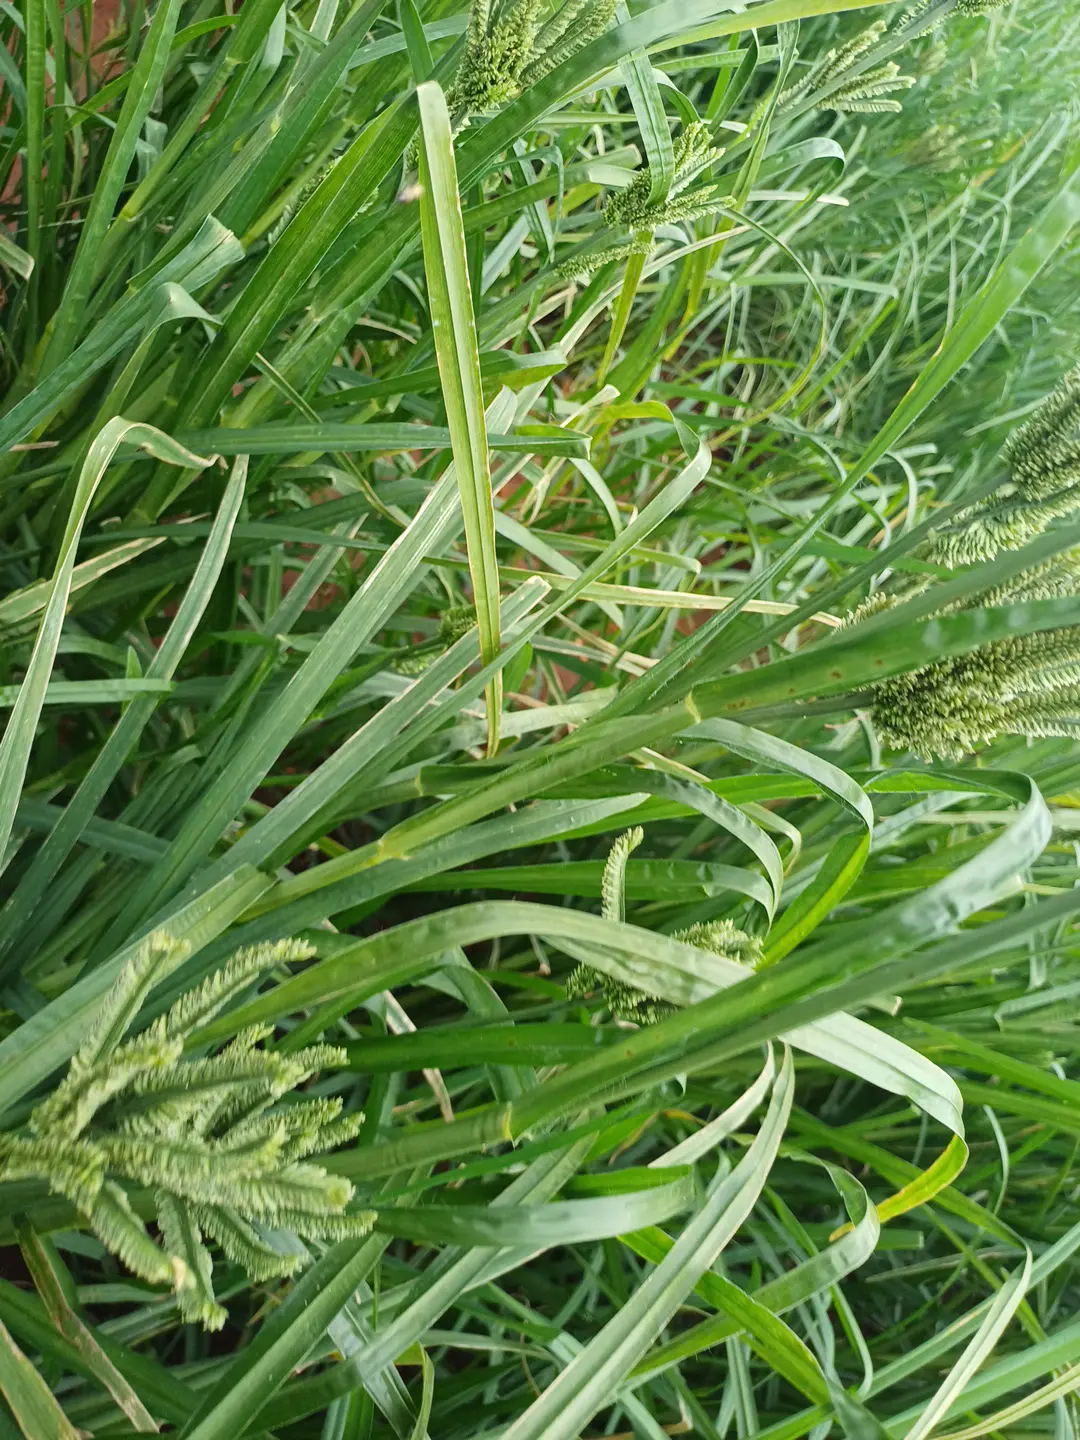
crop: finger millet
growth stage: flowering
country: Kenya
